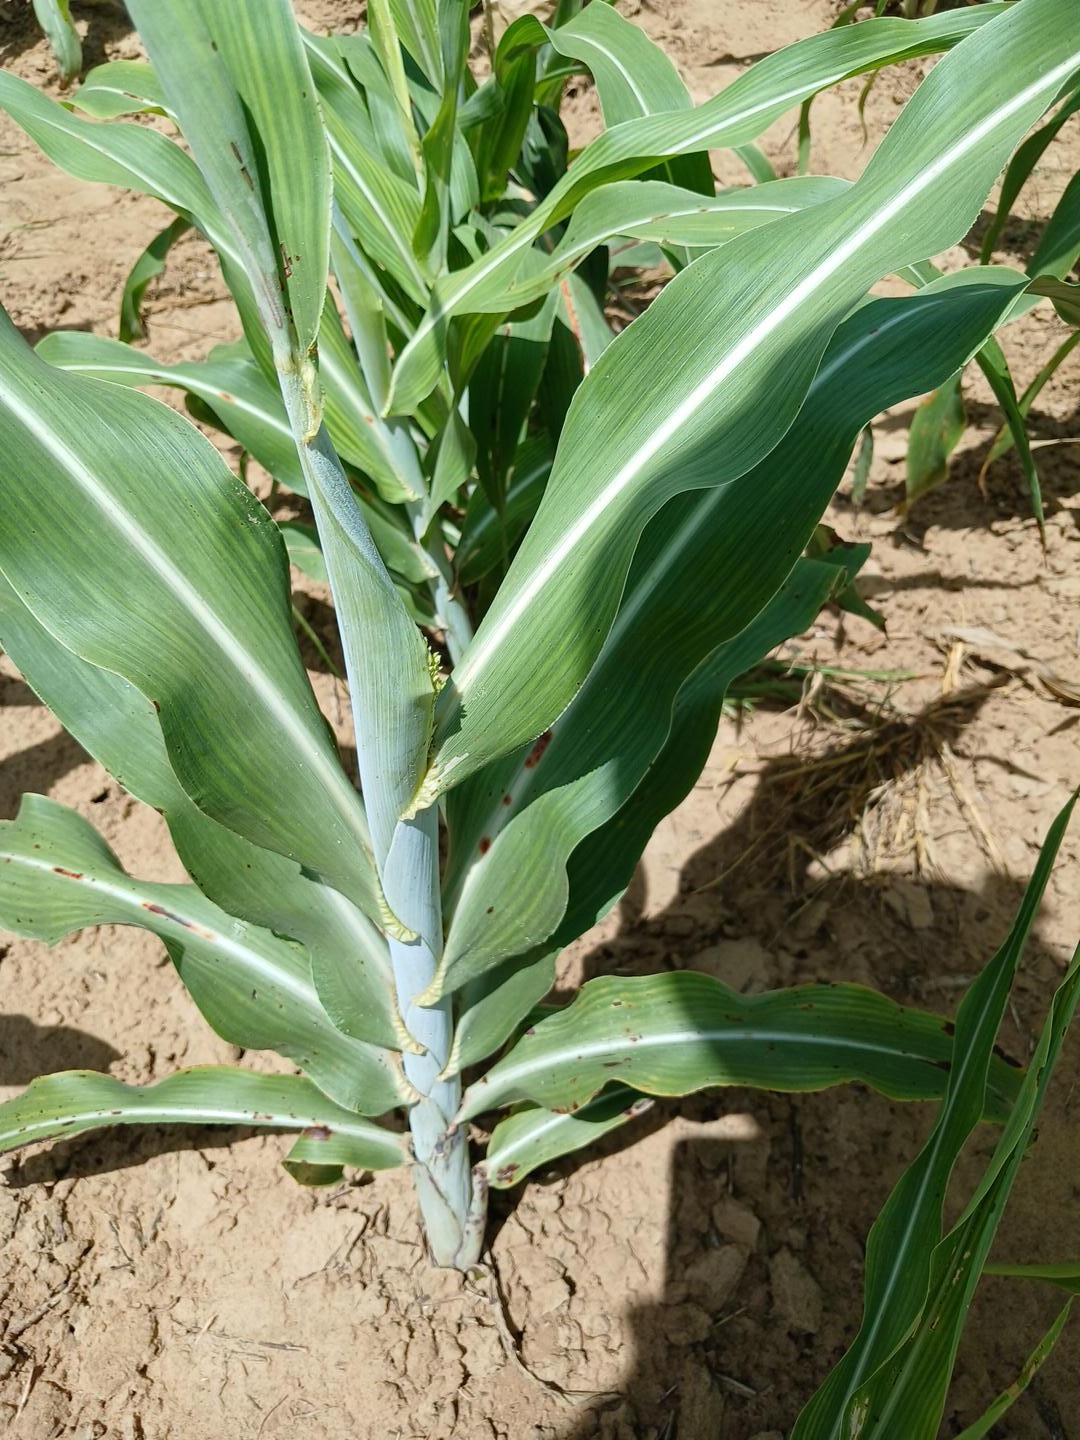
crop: sorghum
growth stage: vegetative
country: Senegal
